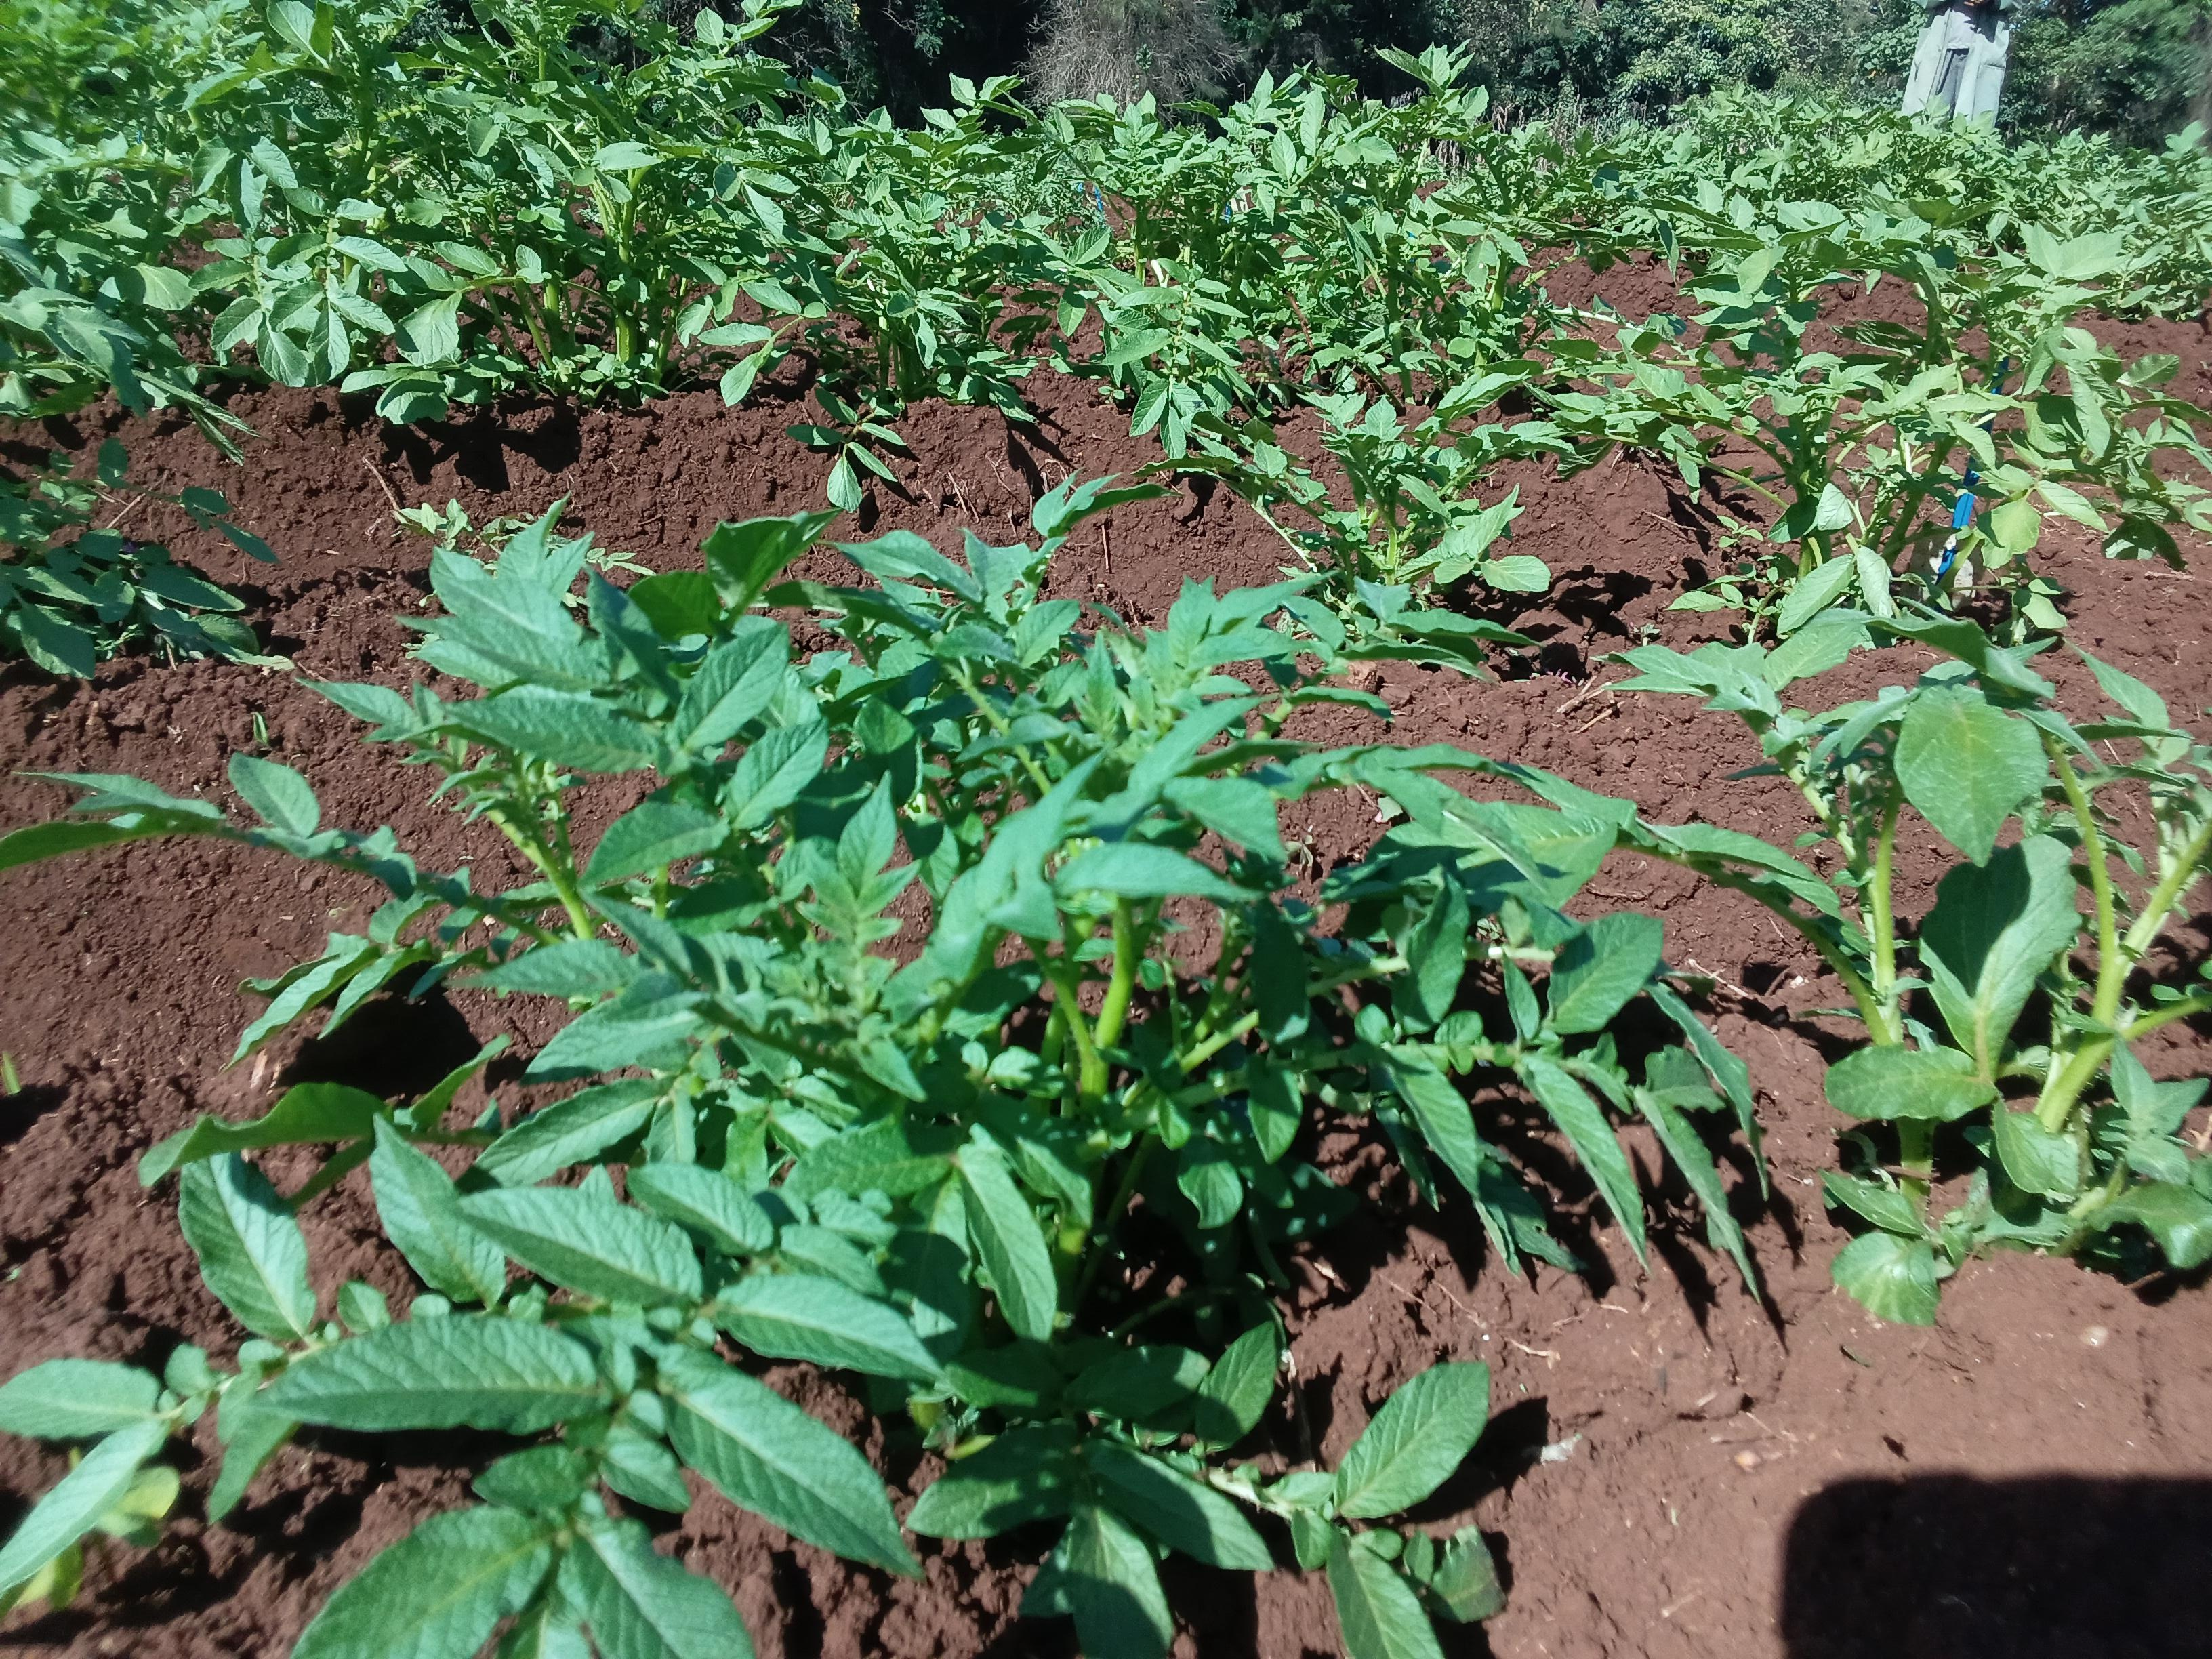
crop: potato
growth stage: vegetative
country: Kenya
